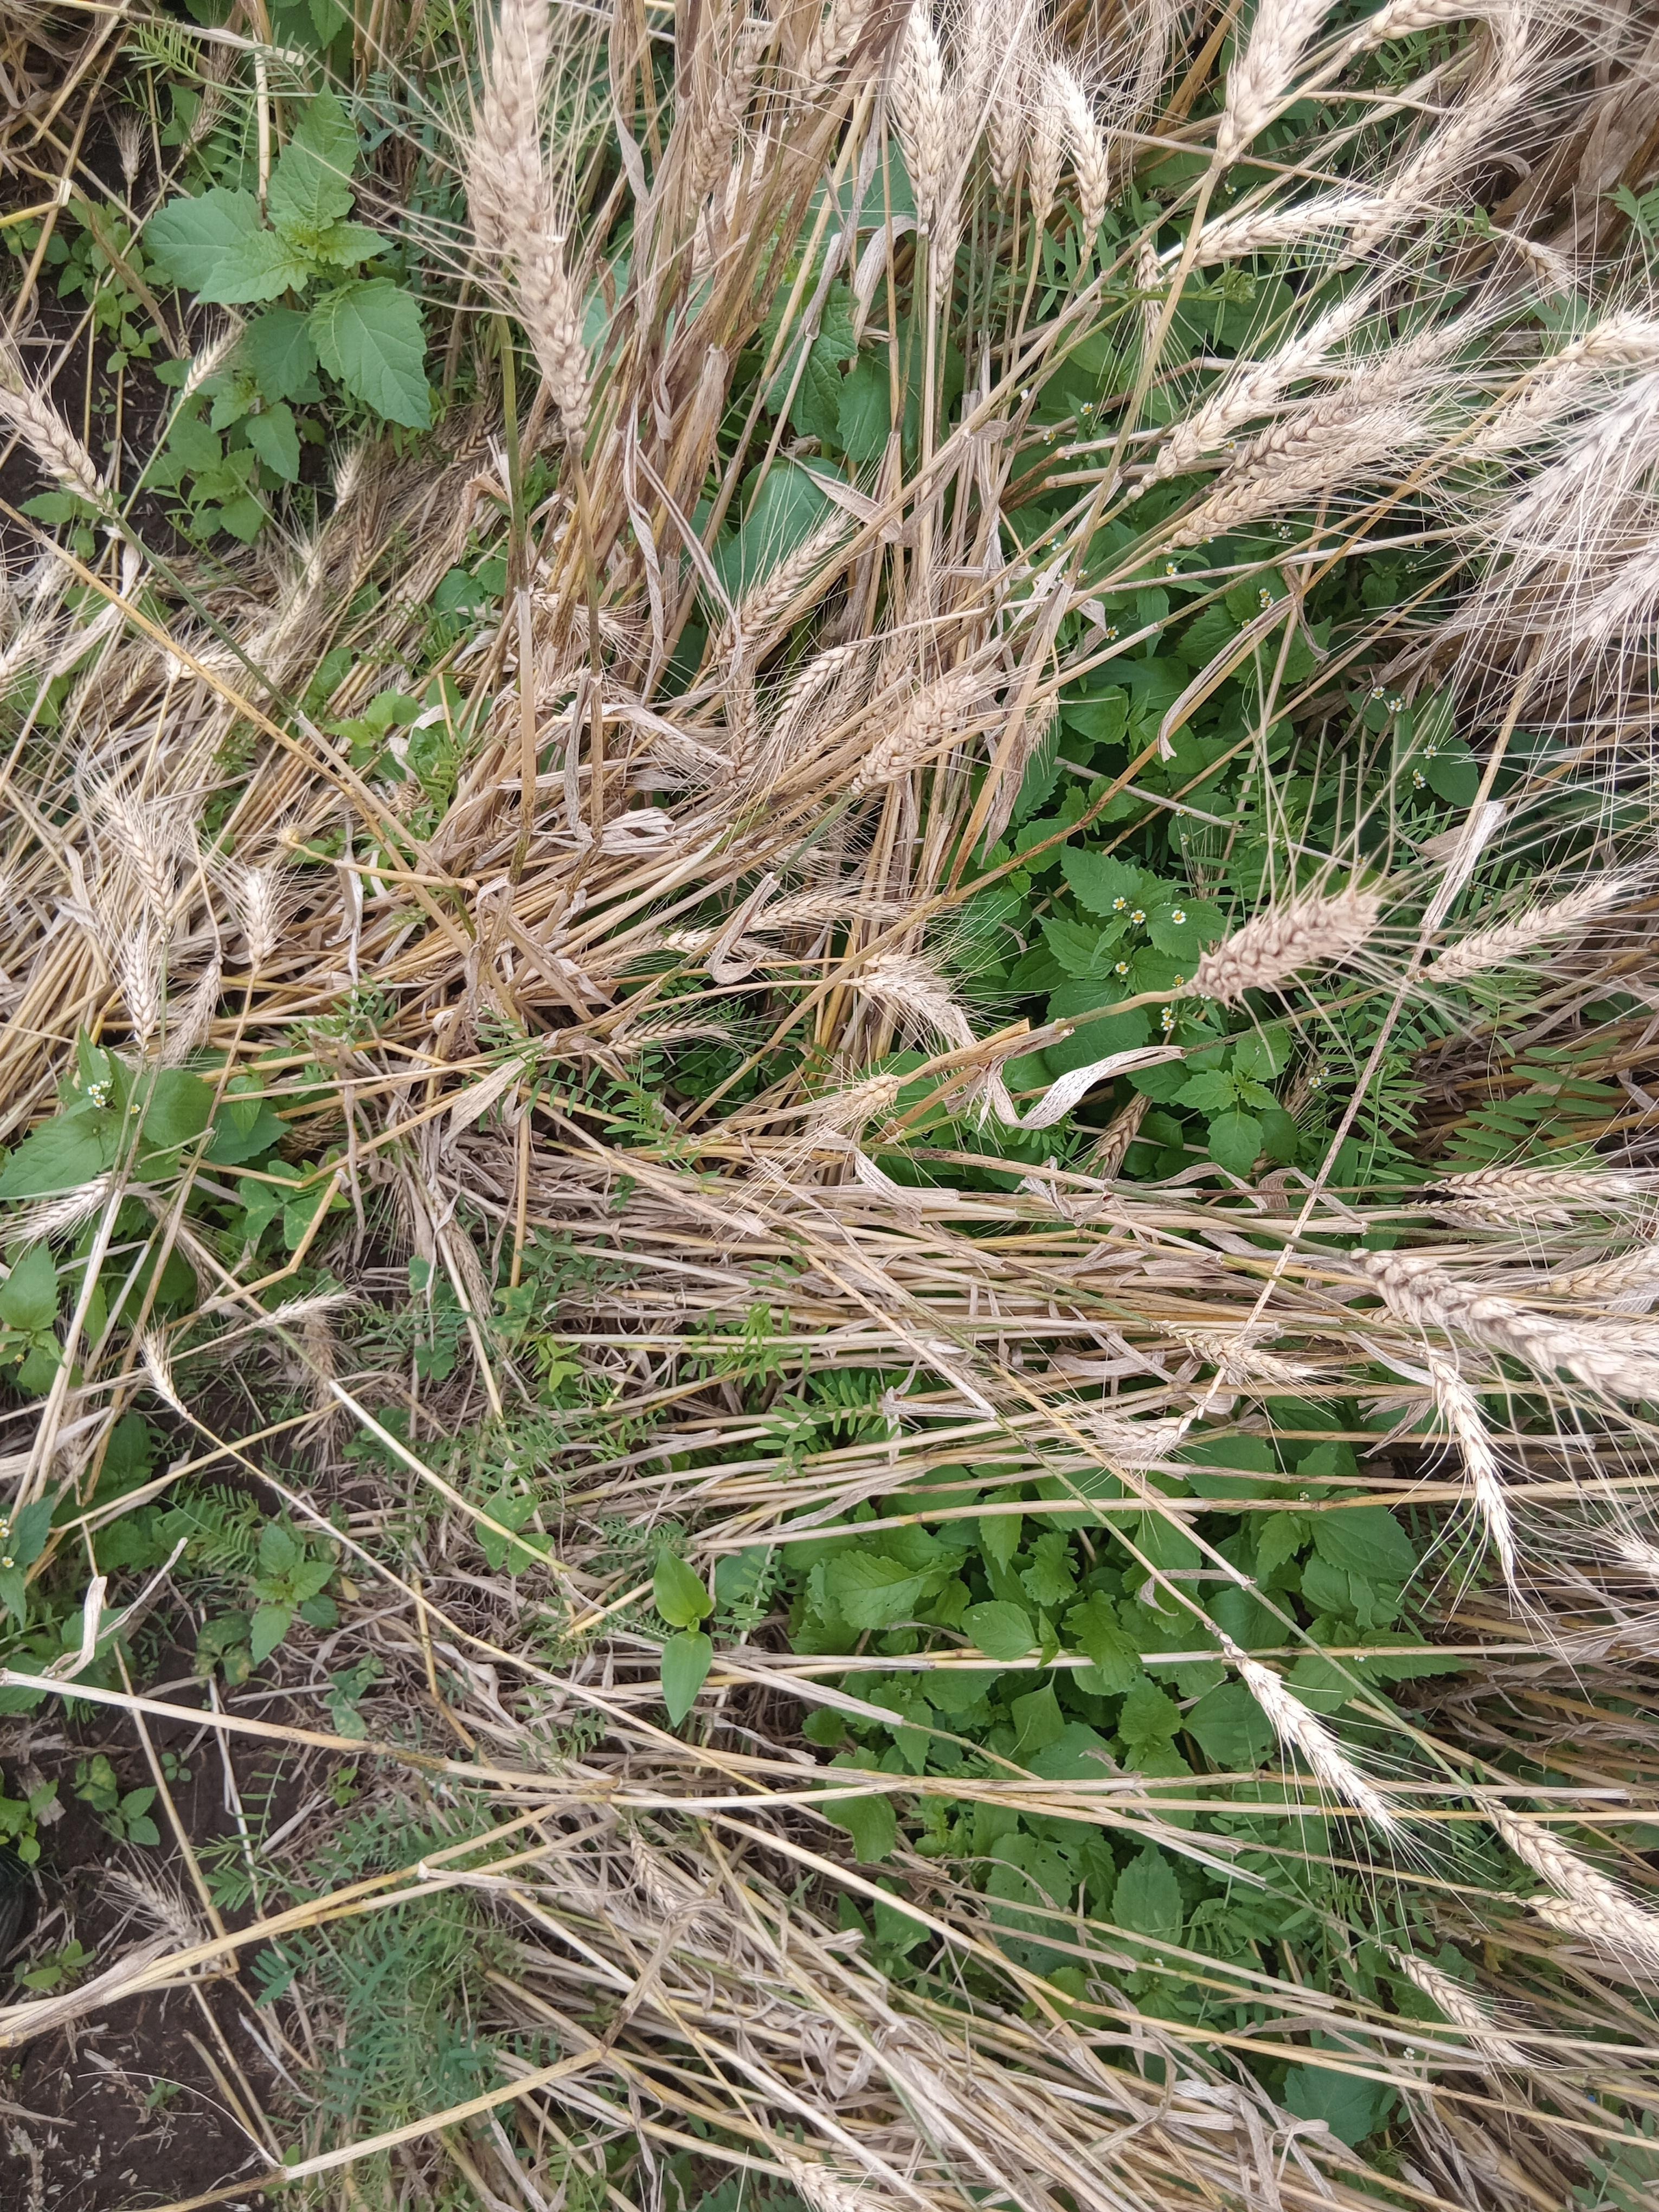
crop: wheat
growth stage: maturity
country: Kenya
